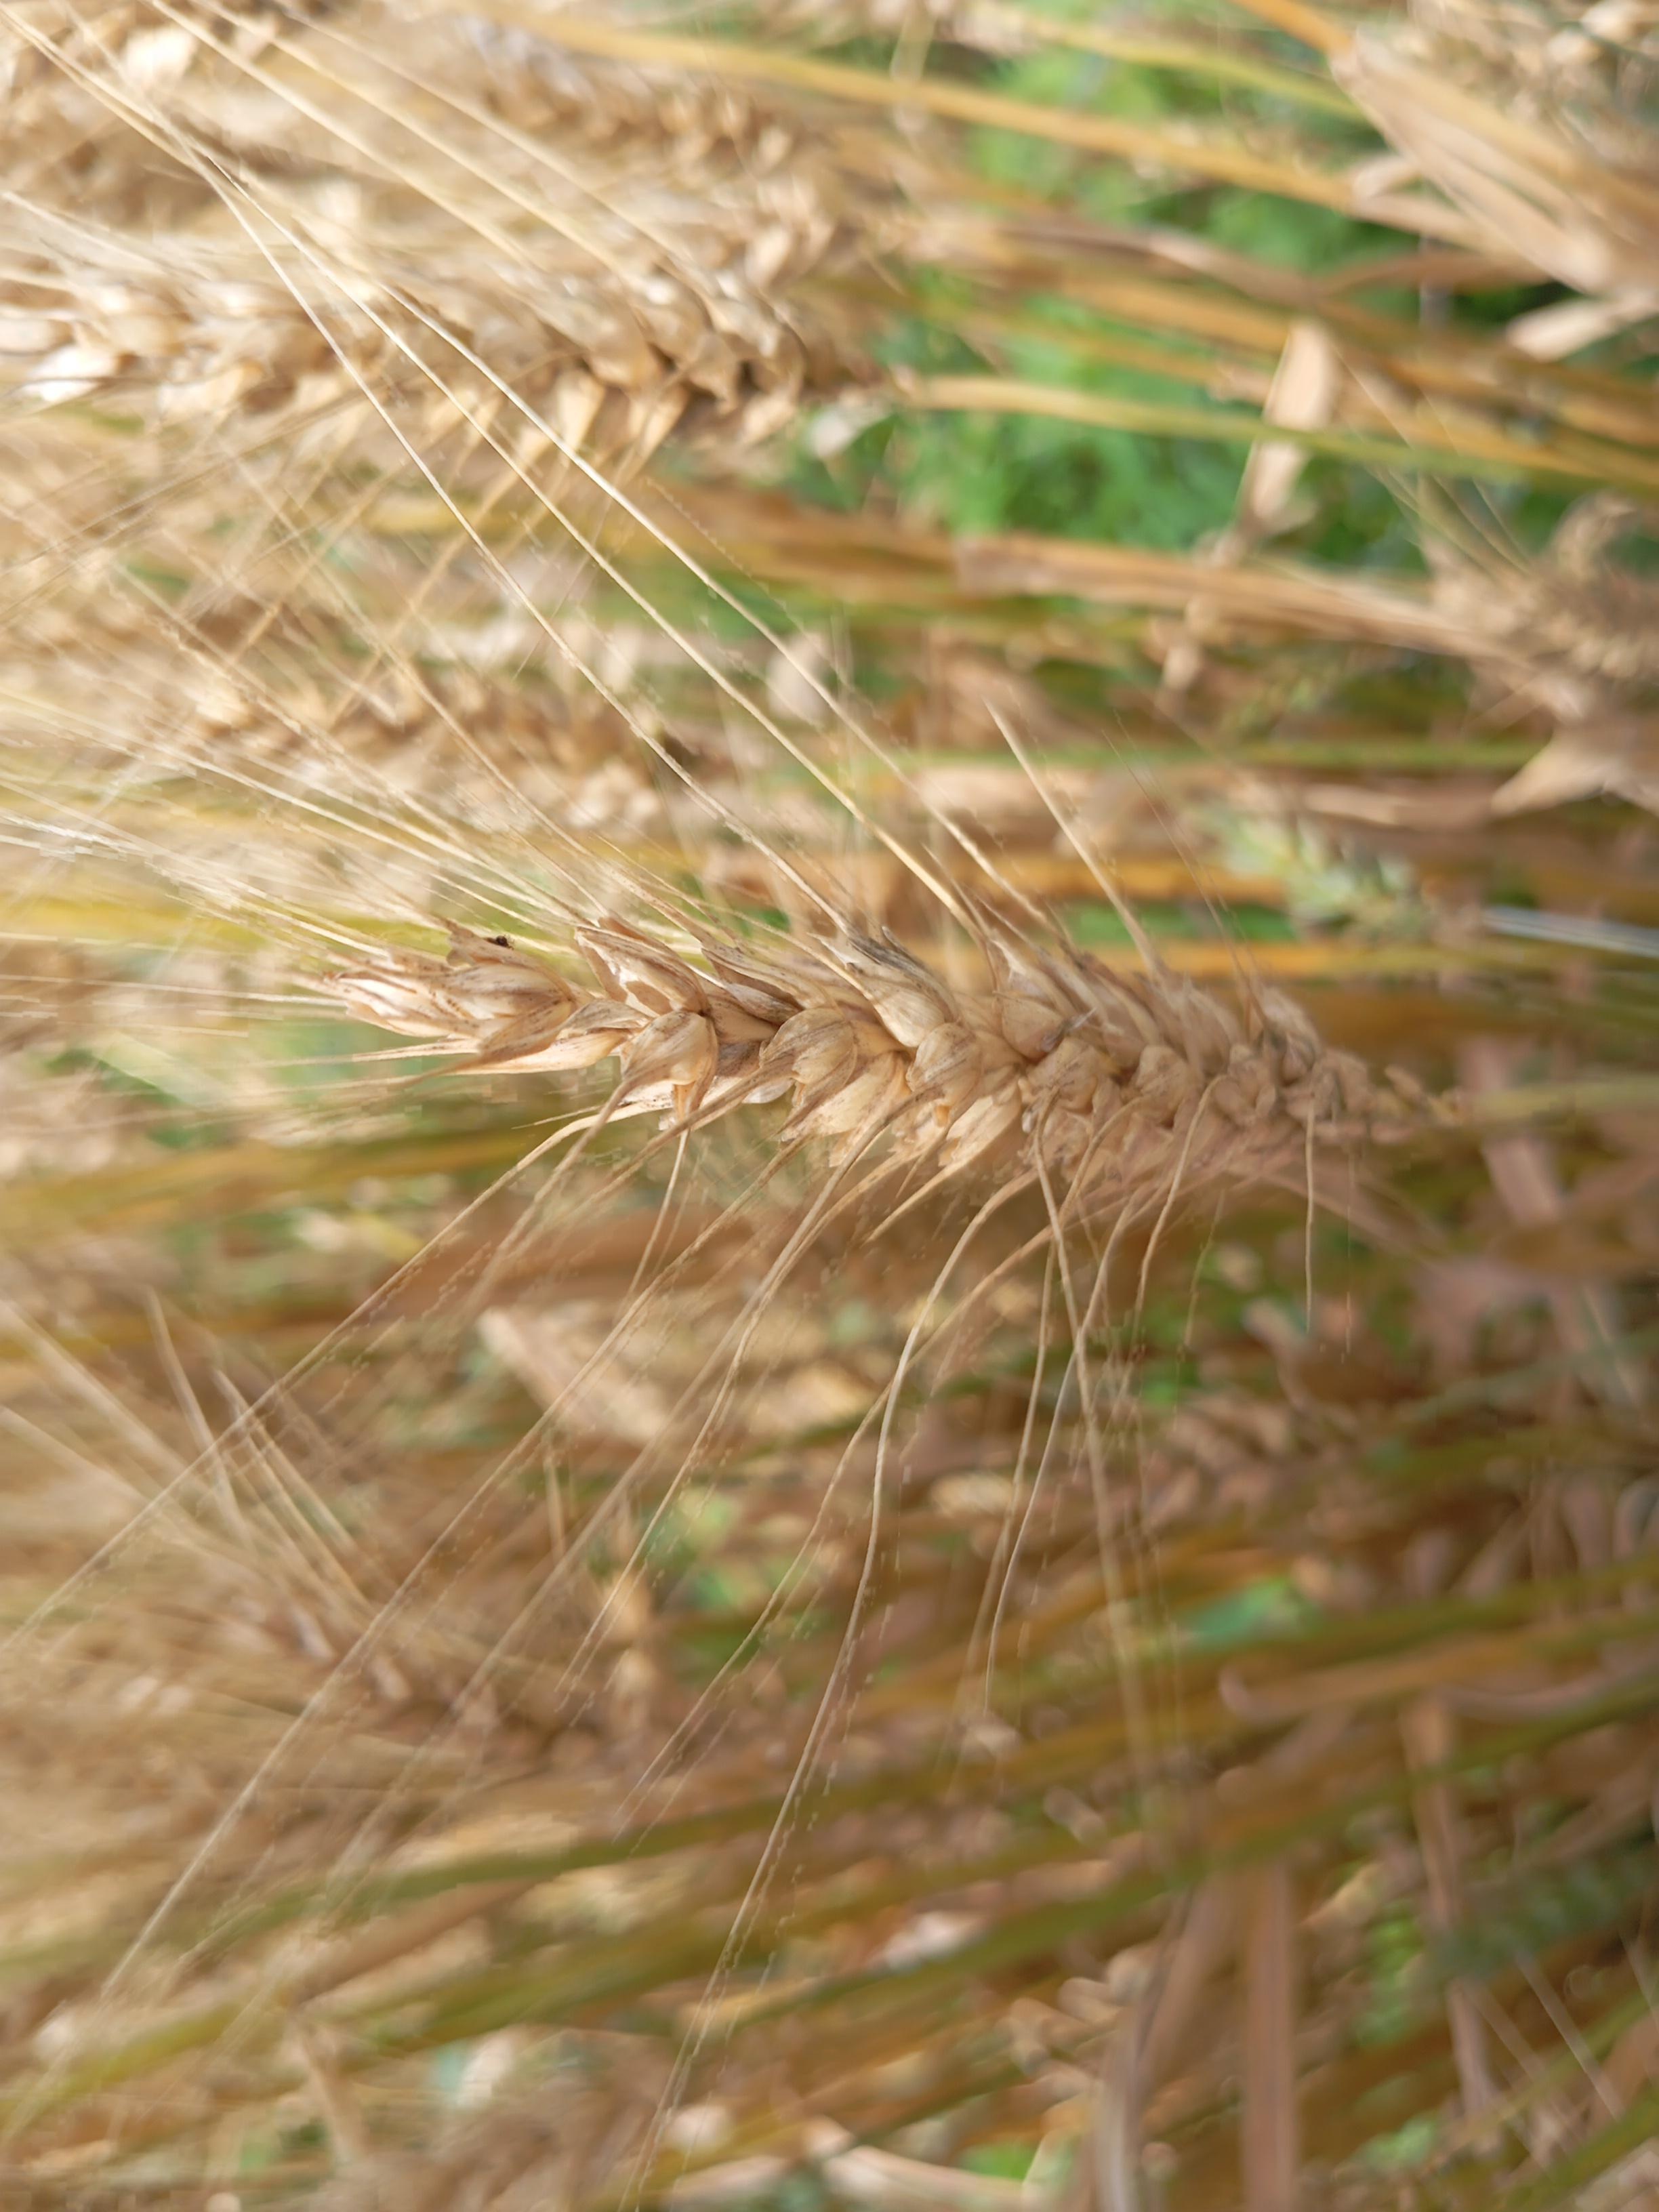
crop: wheat
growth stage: maturity
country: Kenya
